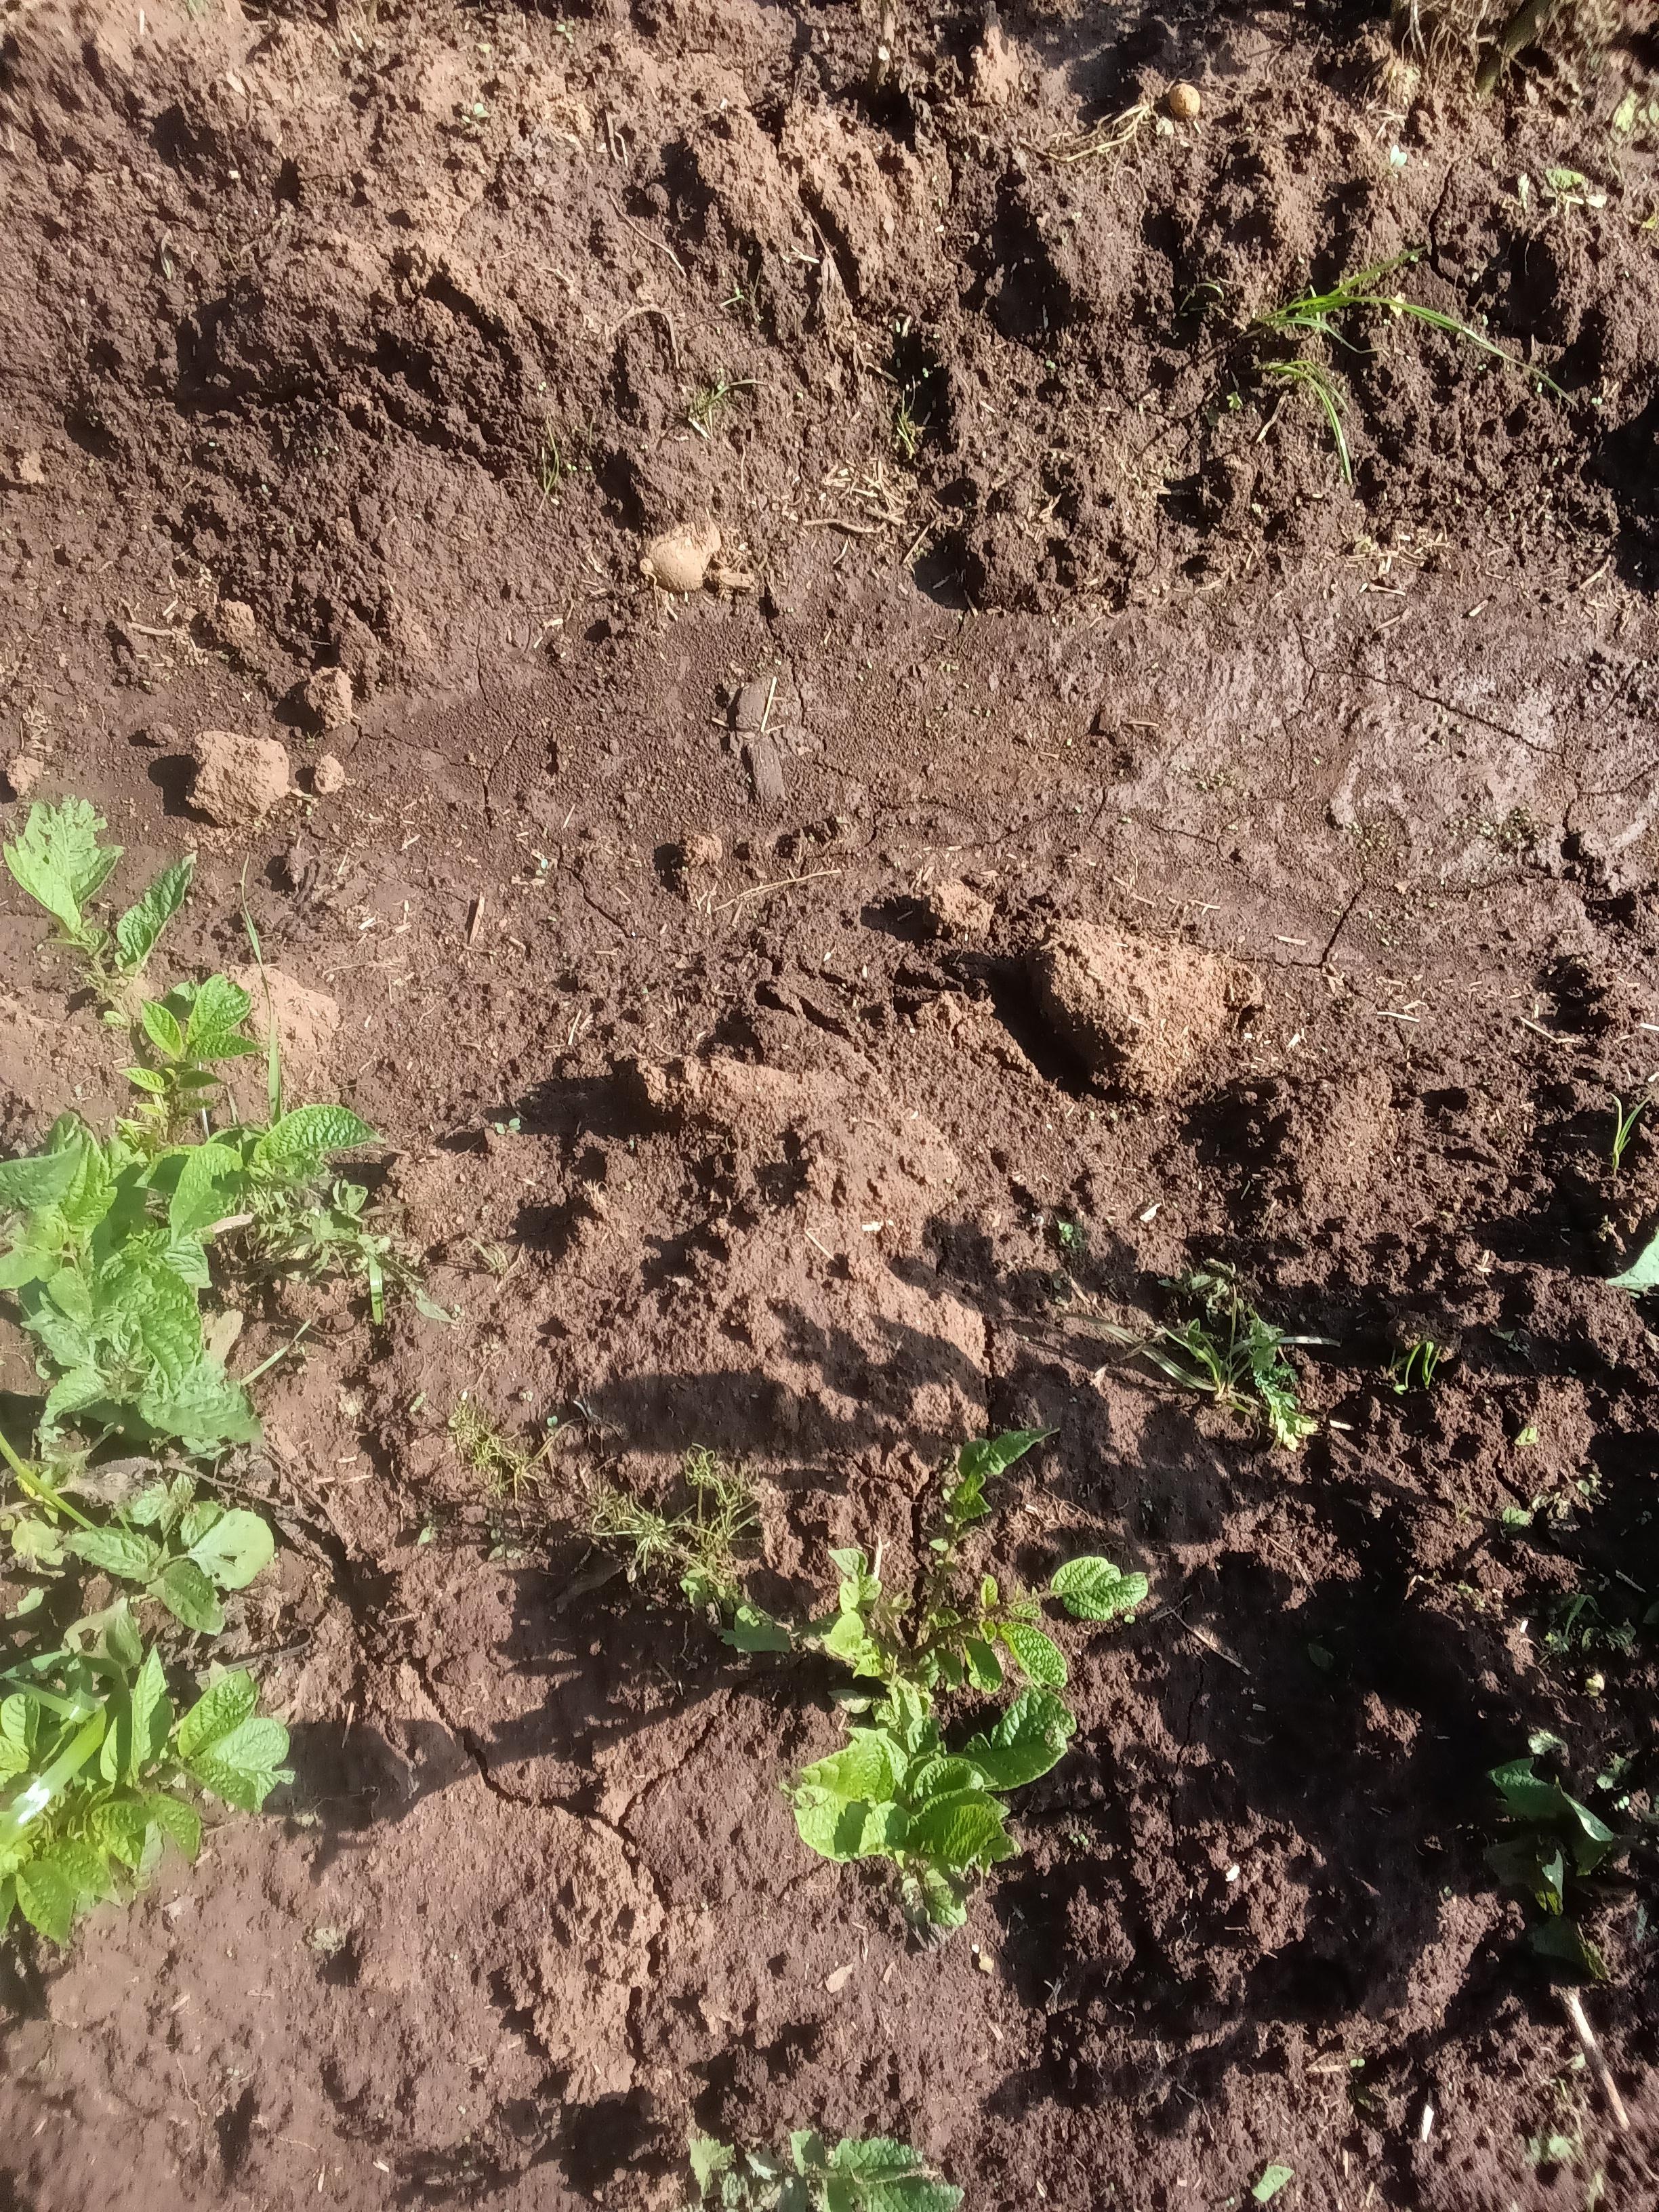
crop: potato
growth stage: vegetative
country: Kenya
